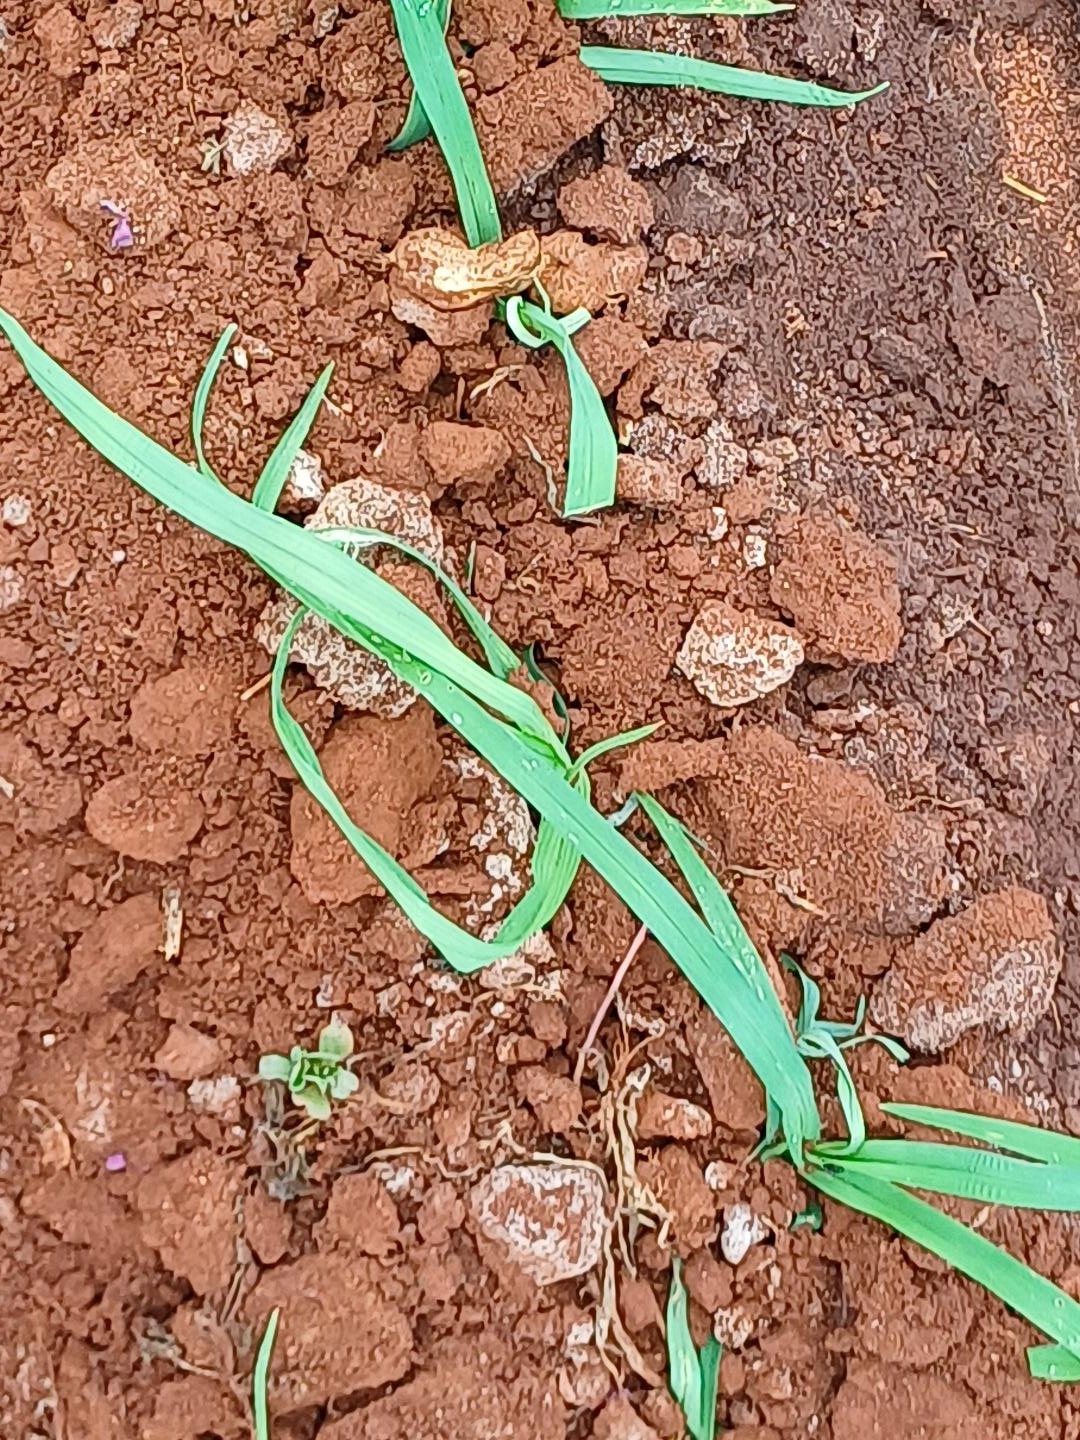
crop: finger millet
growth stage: vegetative
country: Kenya
